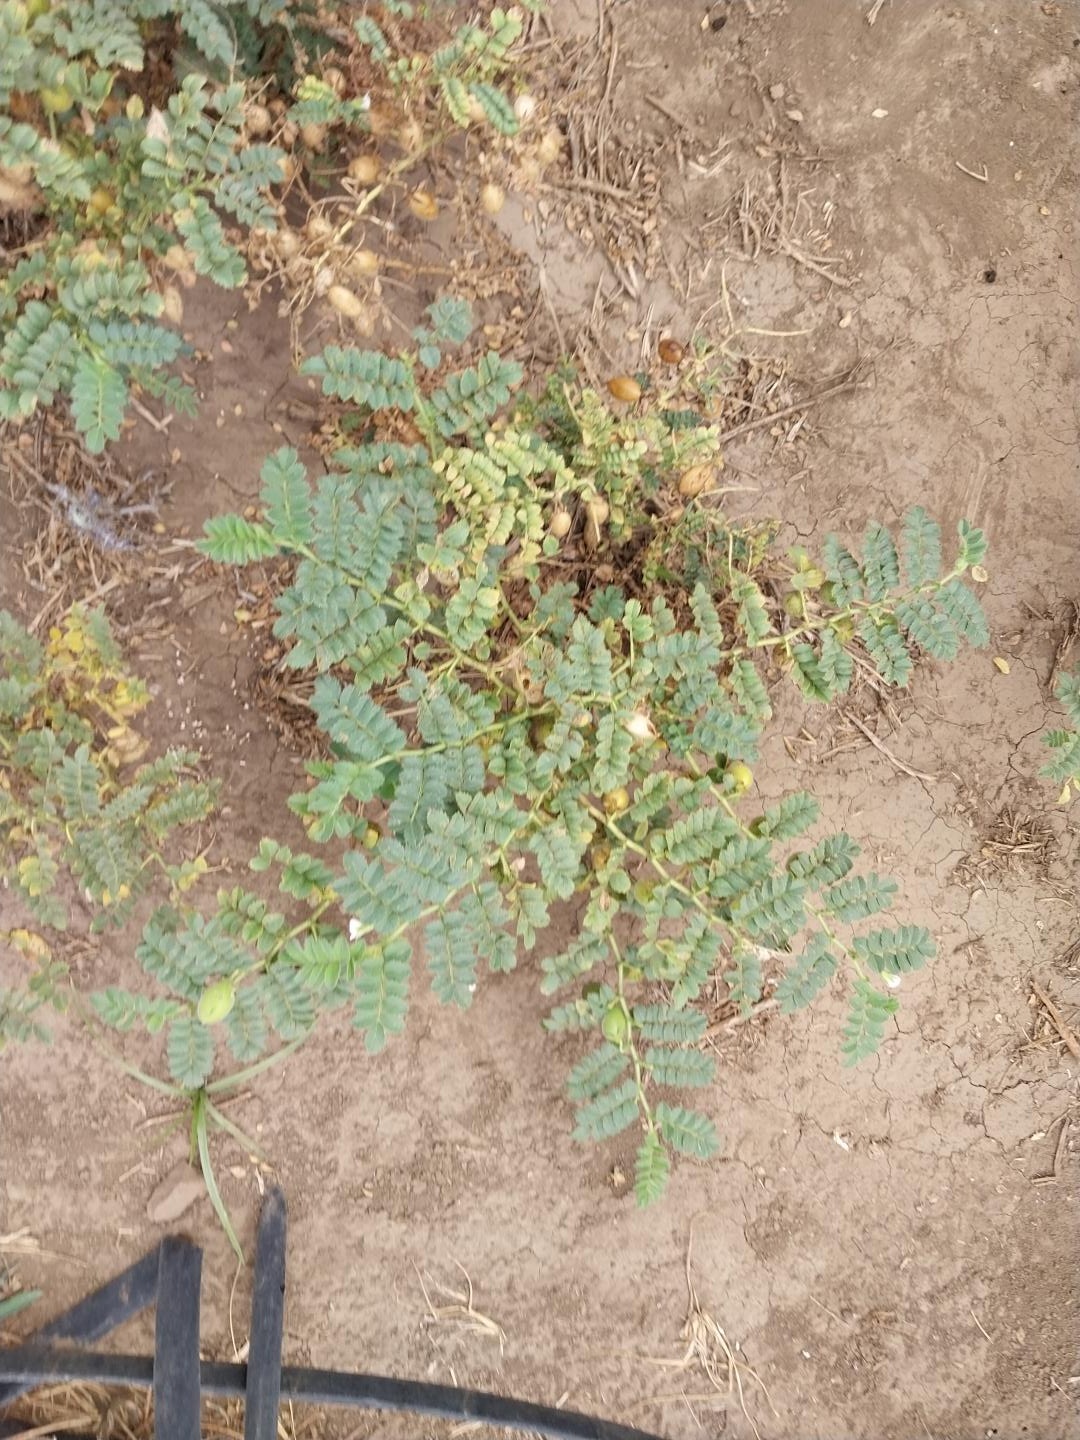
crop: chickpea
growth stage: development pod
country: Tanzania
